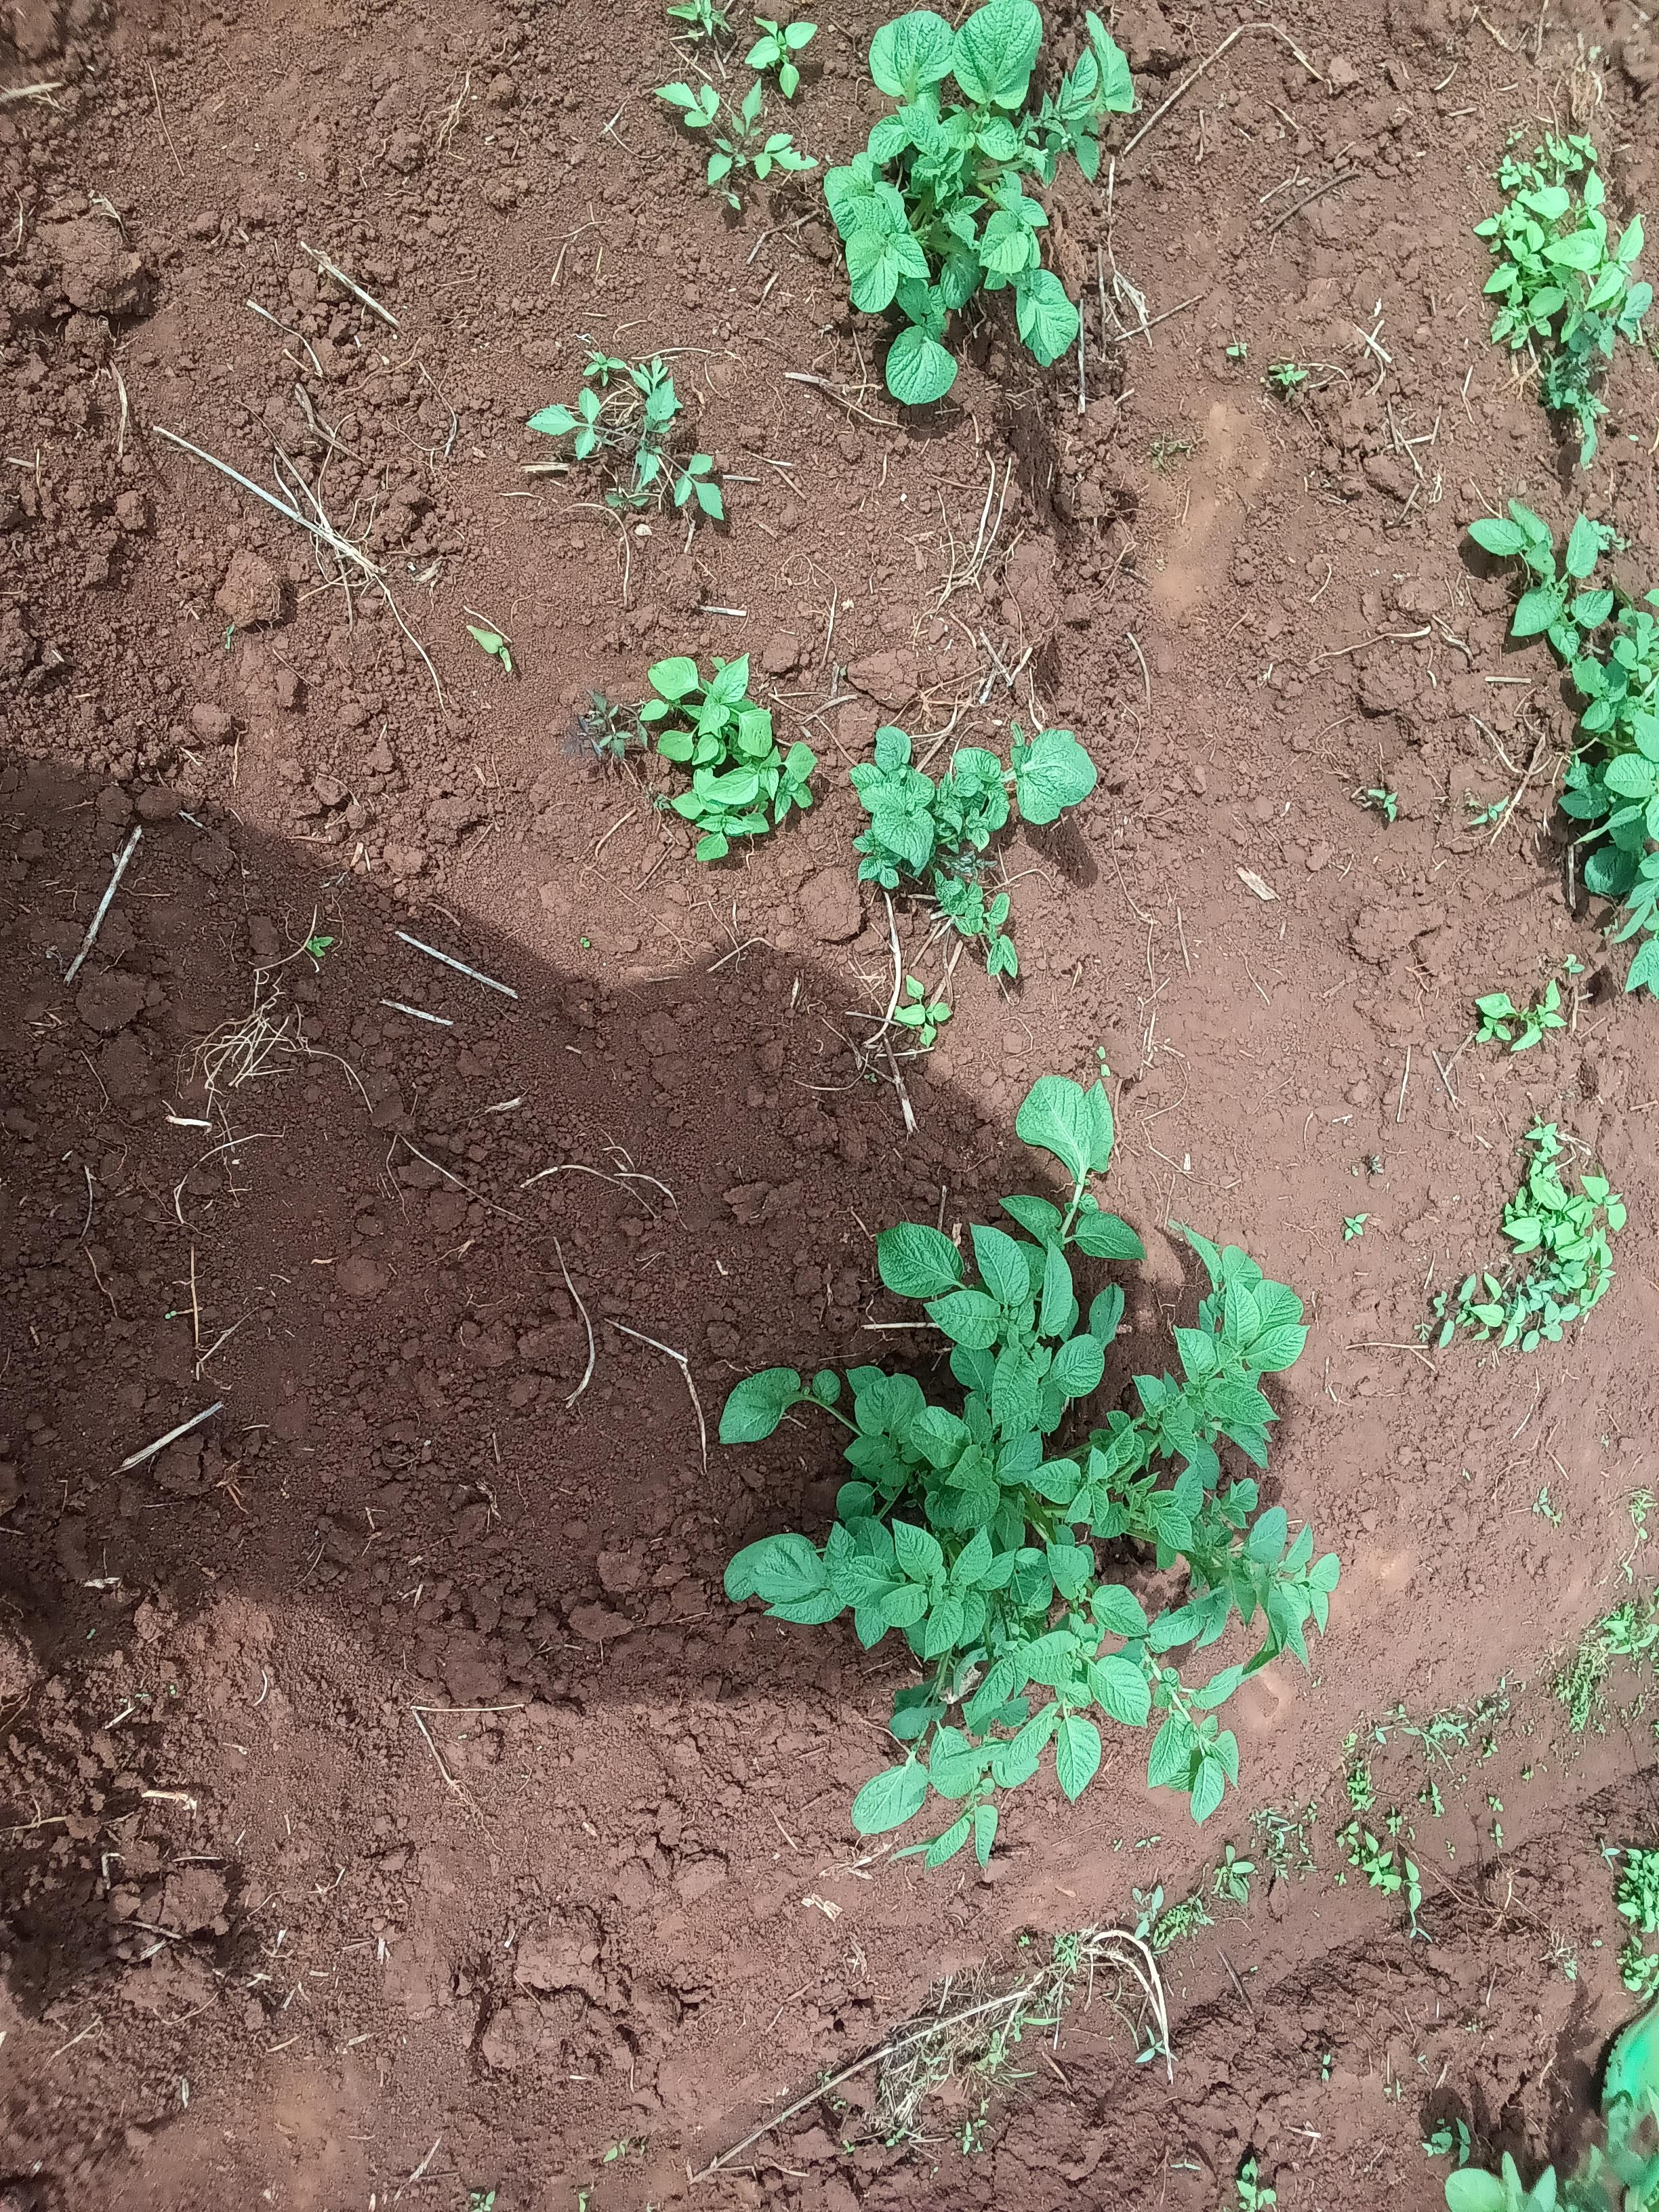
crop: potato
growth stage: emergence
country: Kenya
